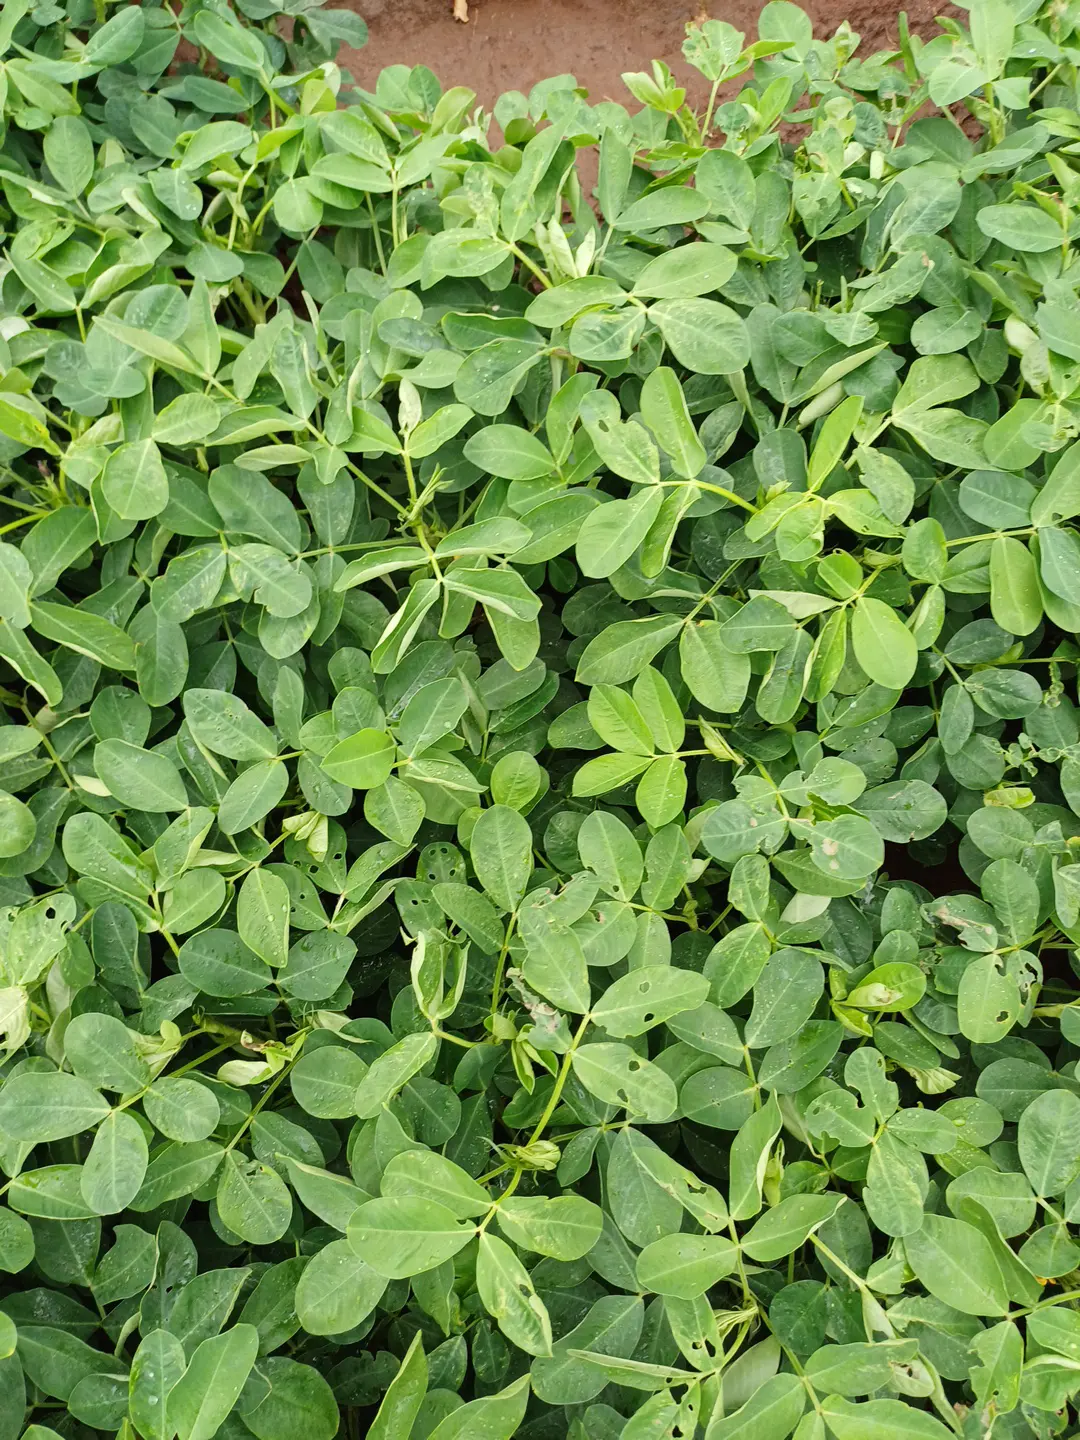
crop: groundnut
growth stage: flowering
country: Kenya
